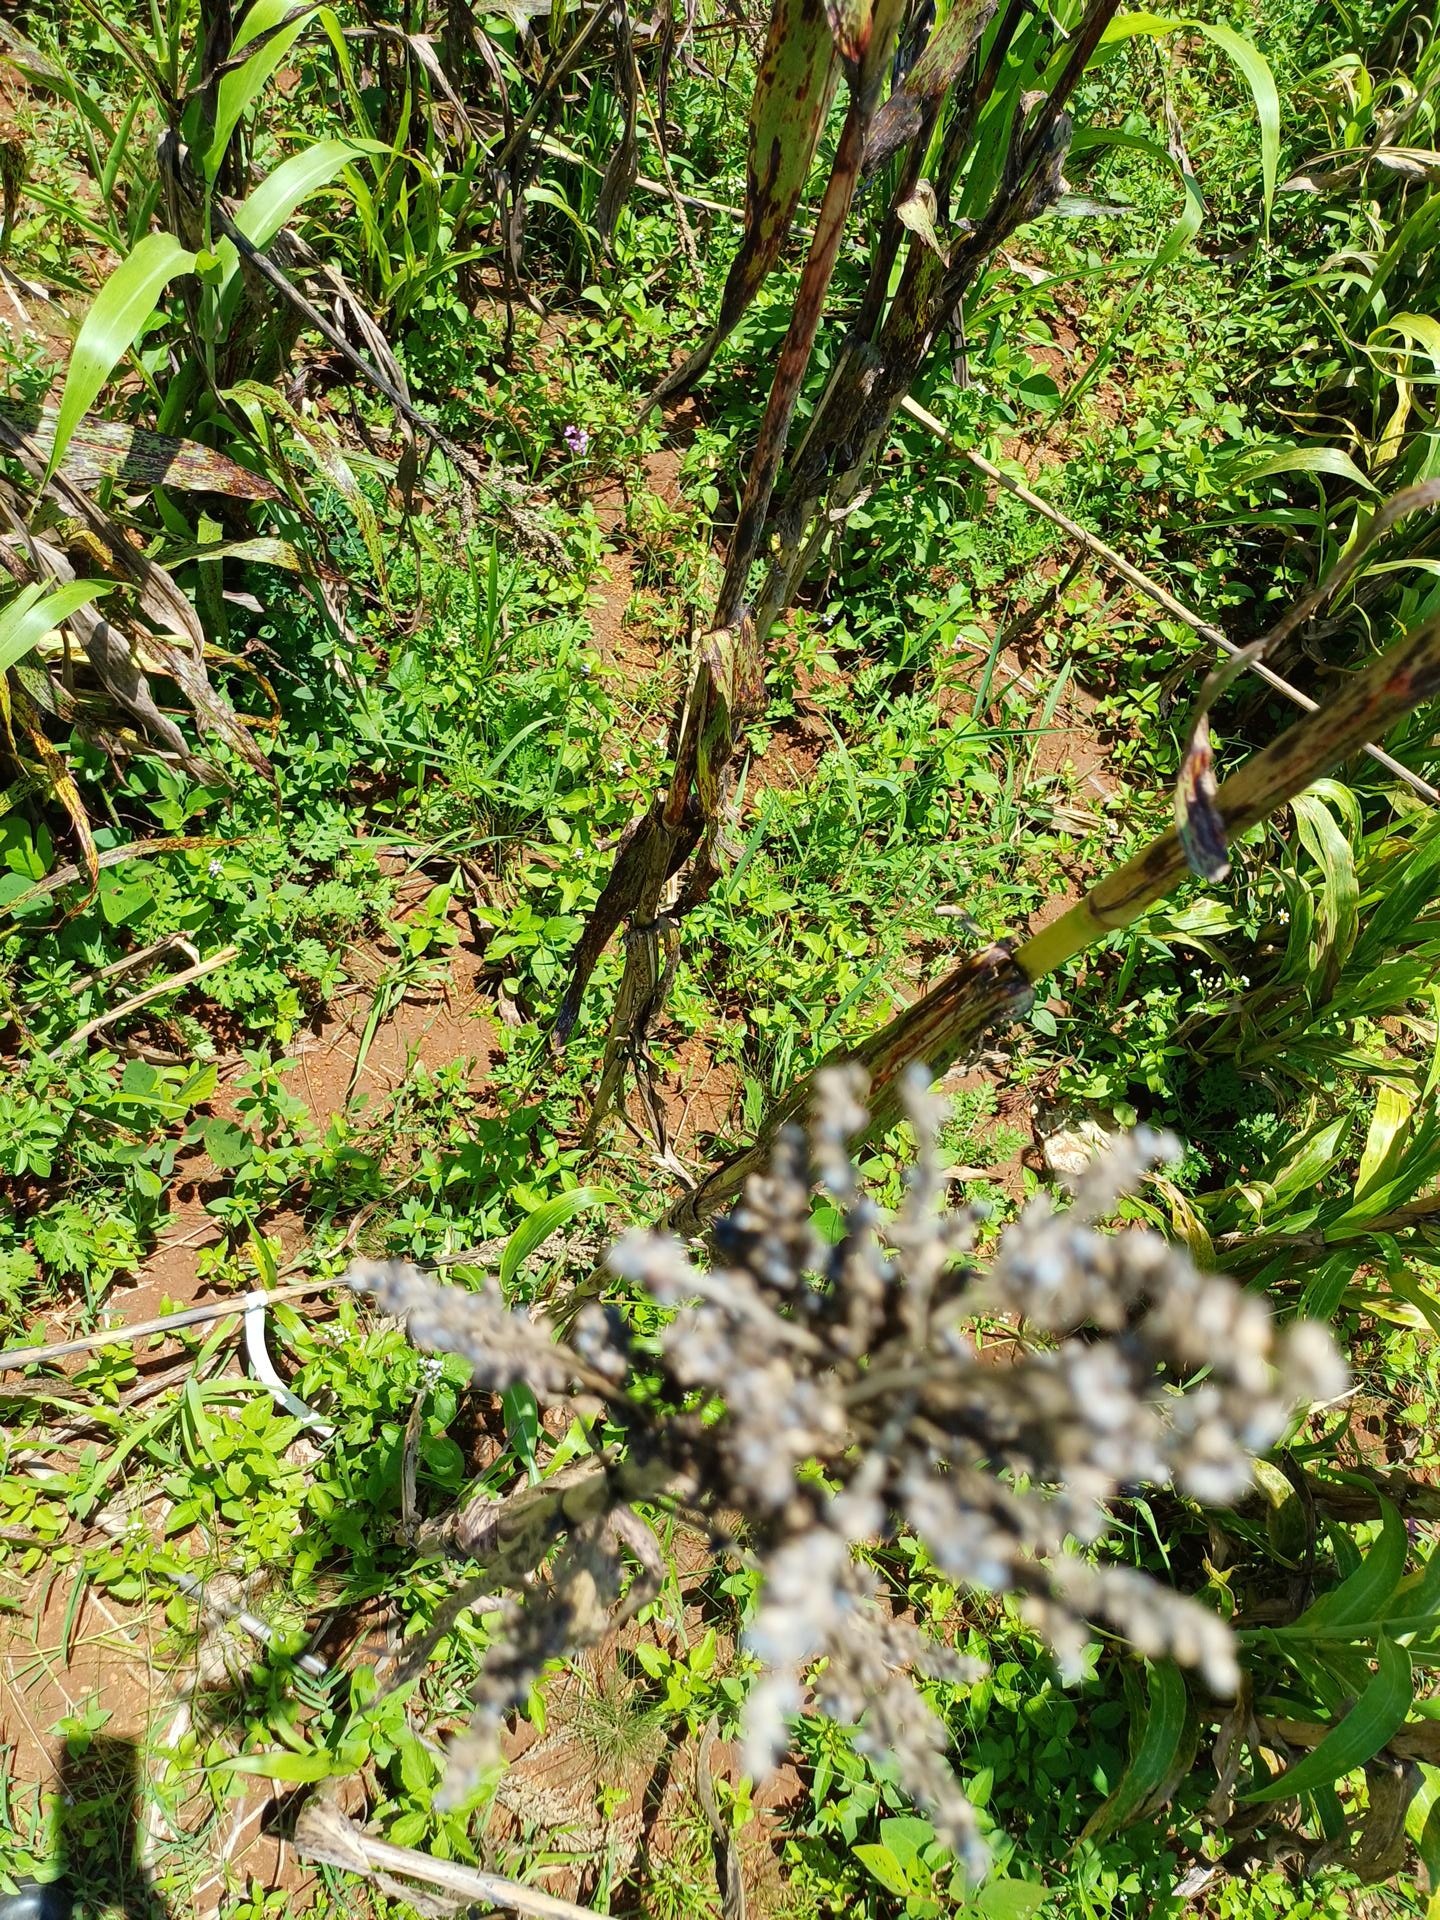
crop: sorghum
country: Kenya
